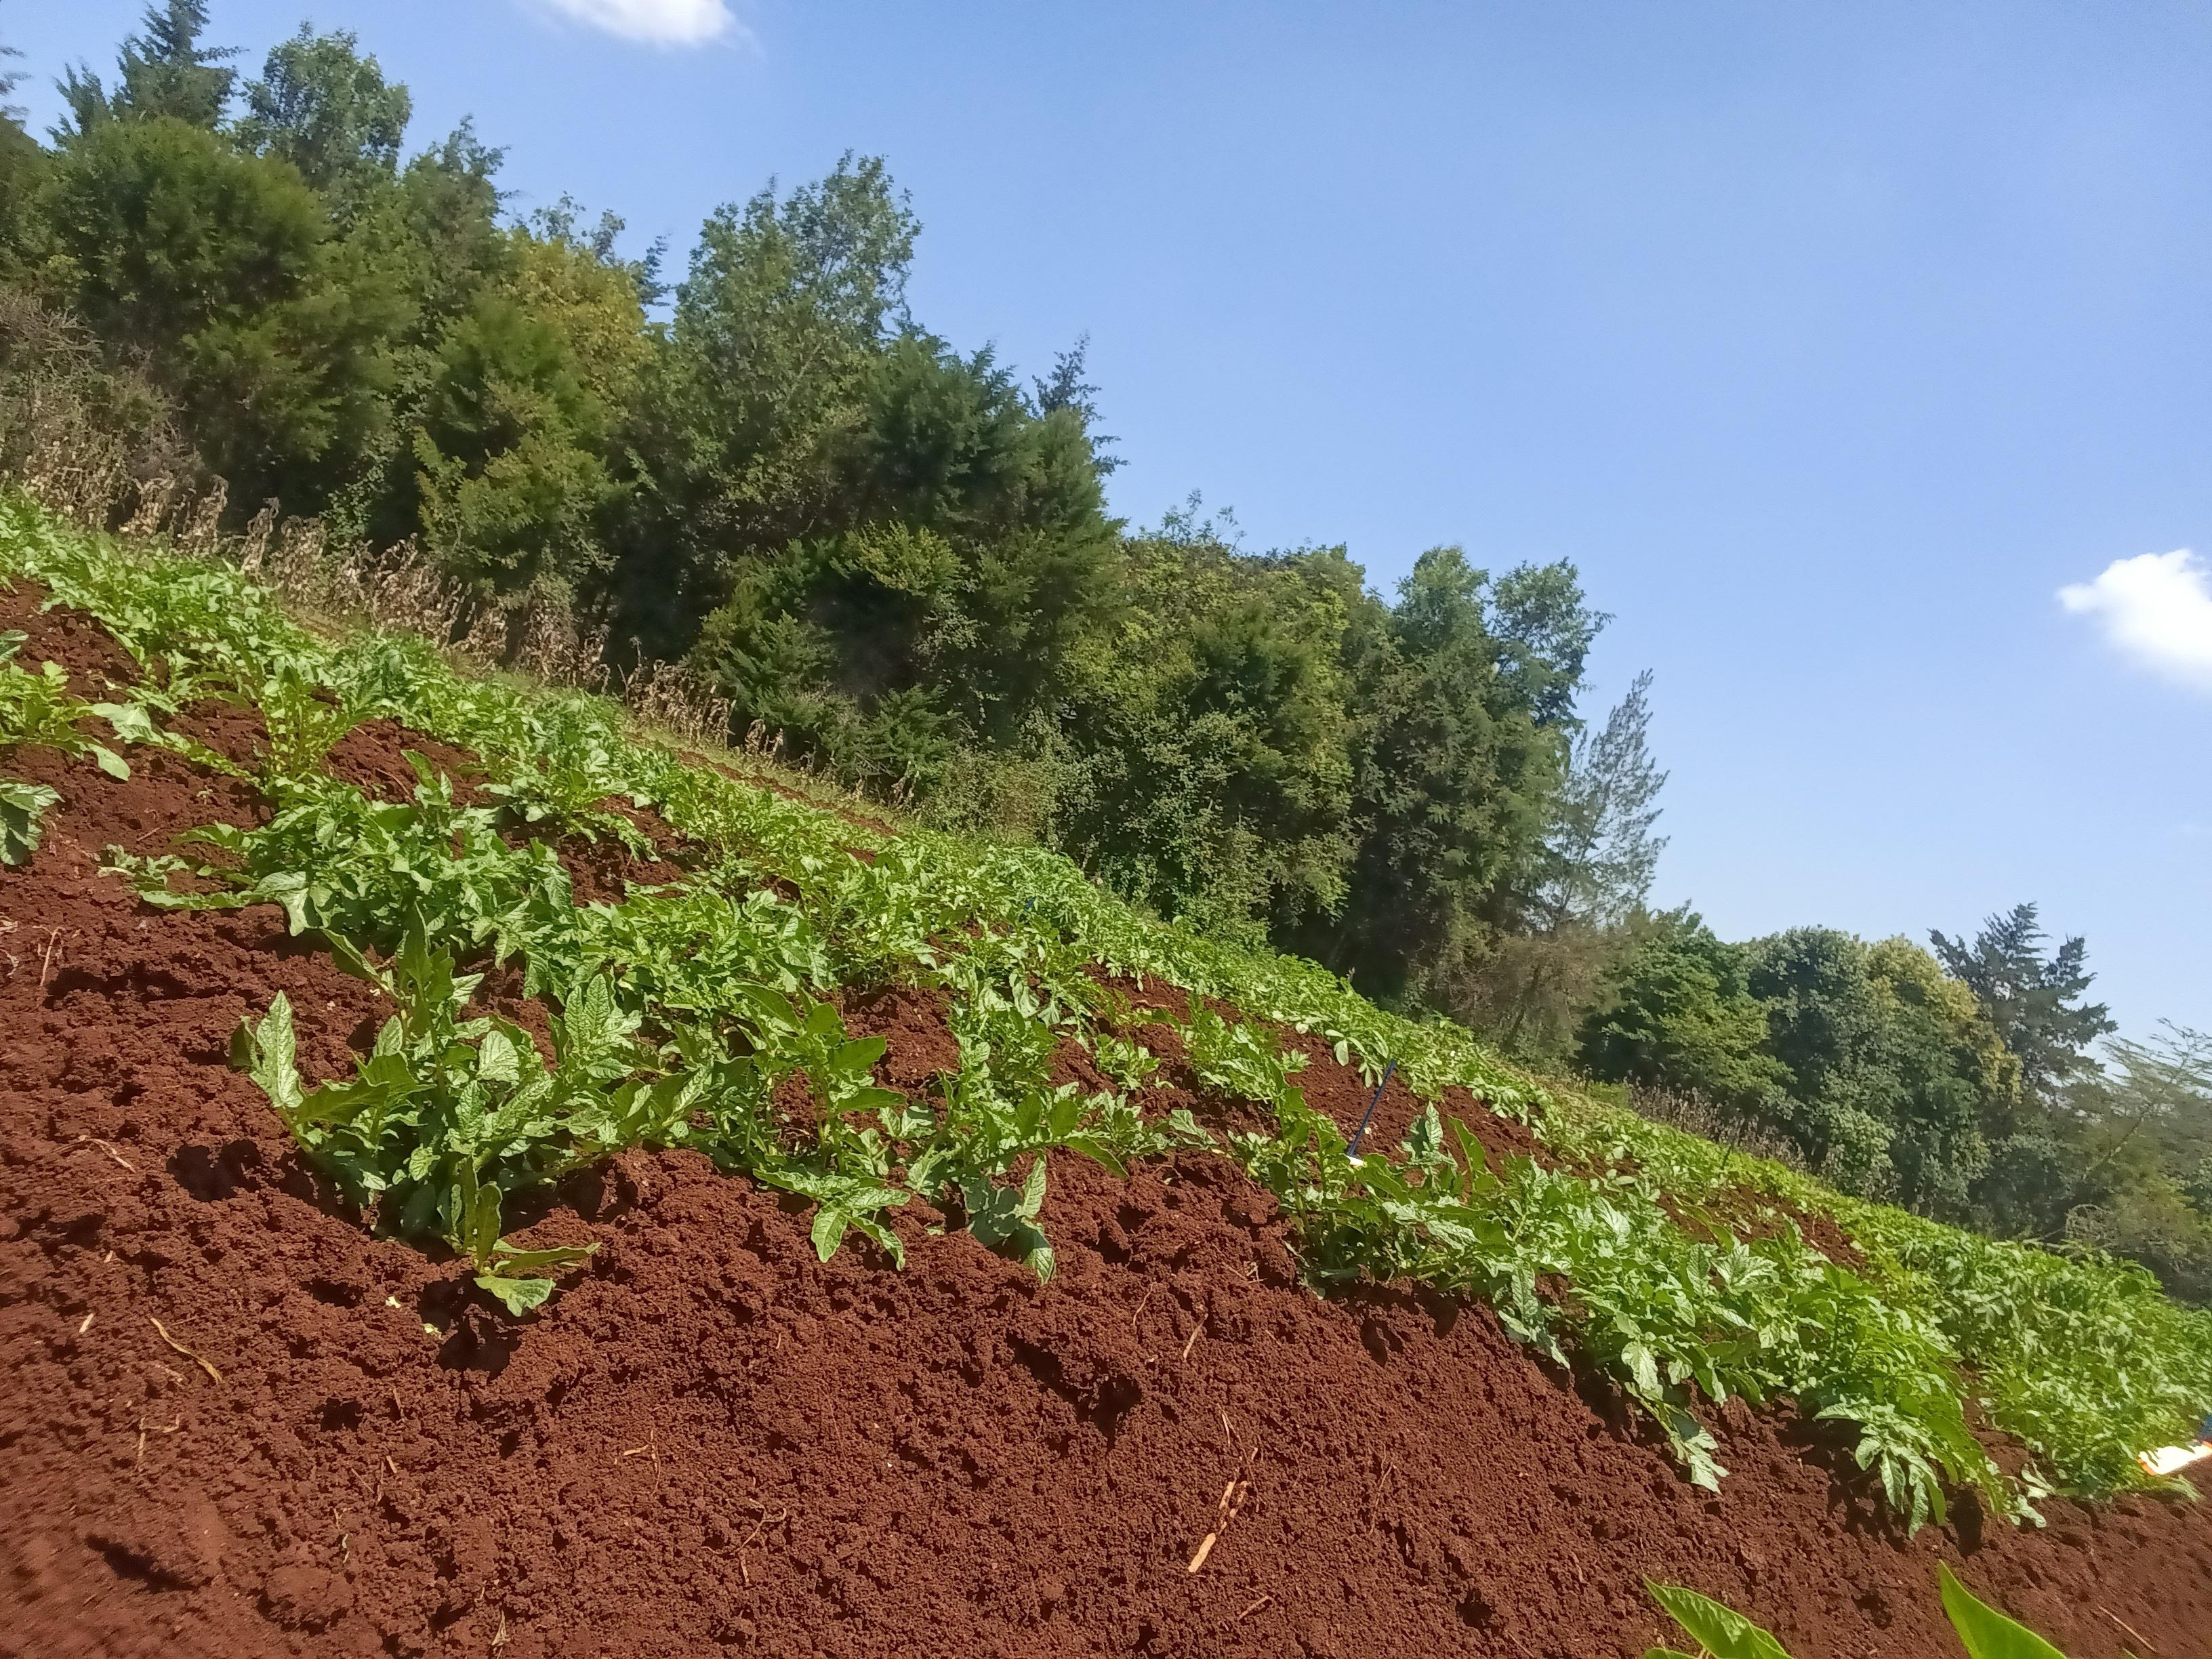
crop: potato
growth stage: vegetative
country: Kenya
